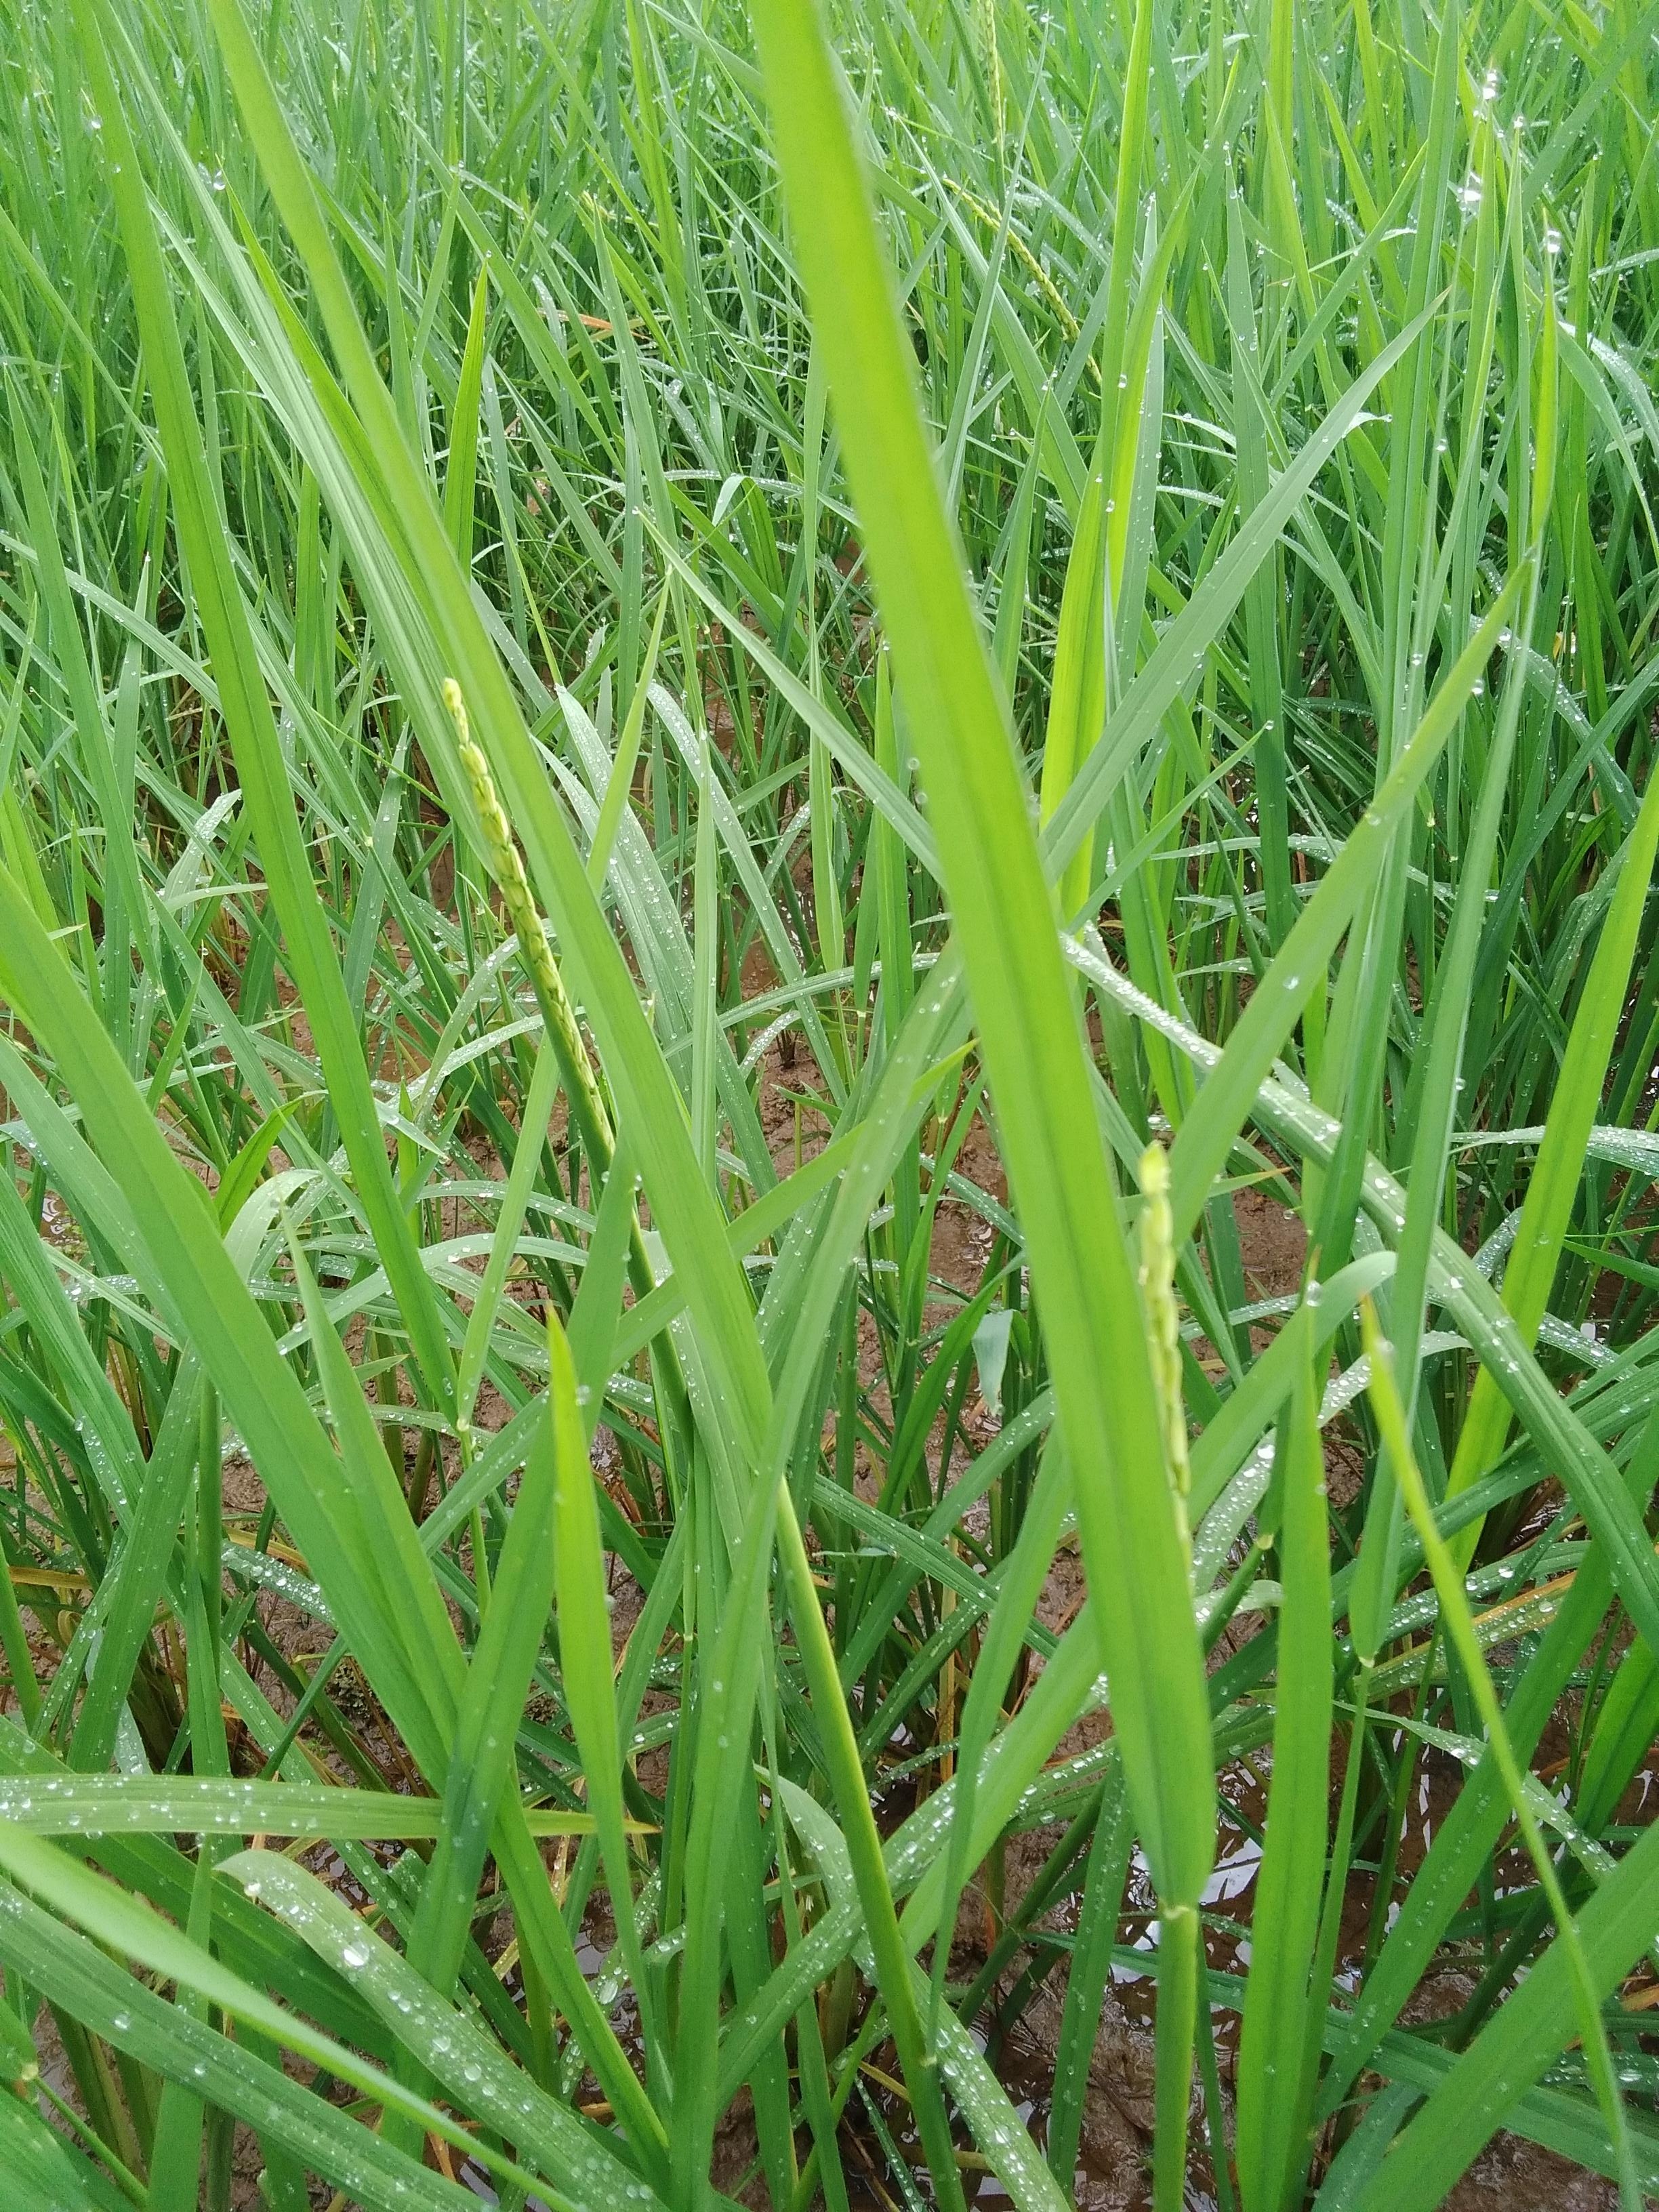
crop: rice
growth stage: heading
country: Nigeria
